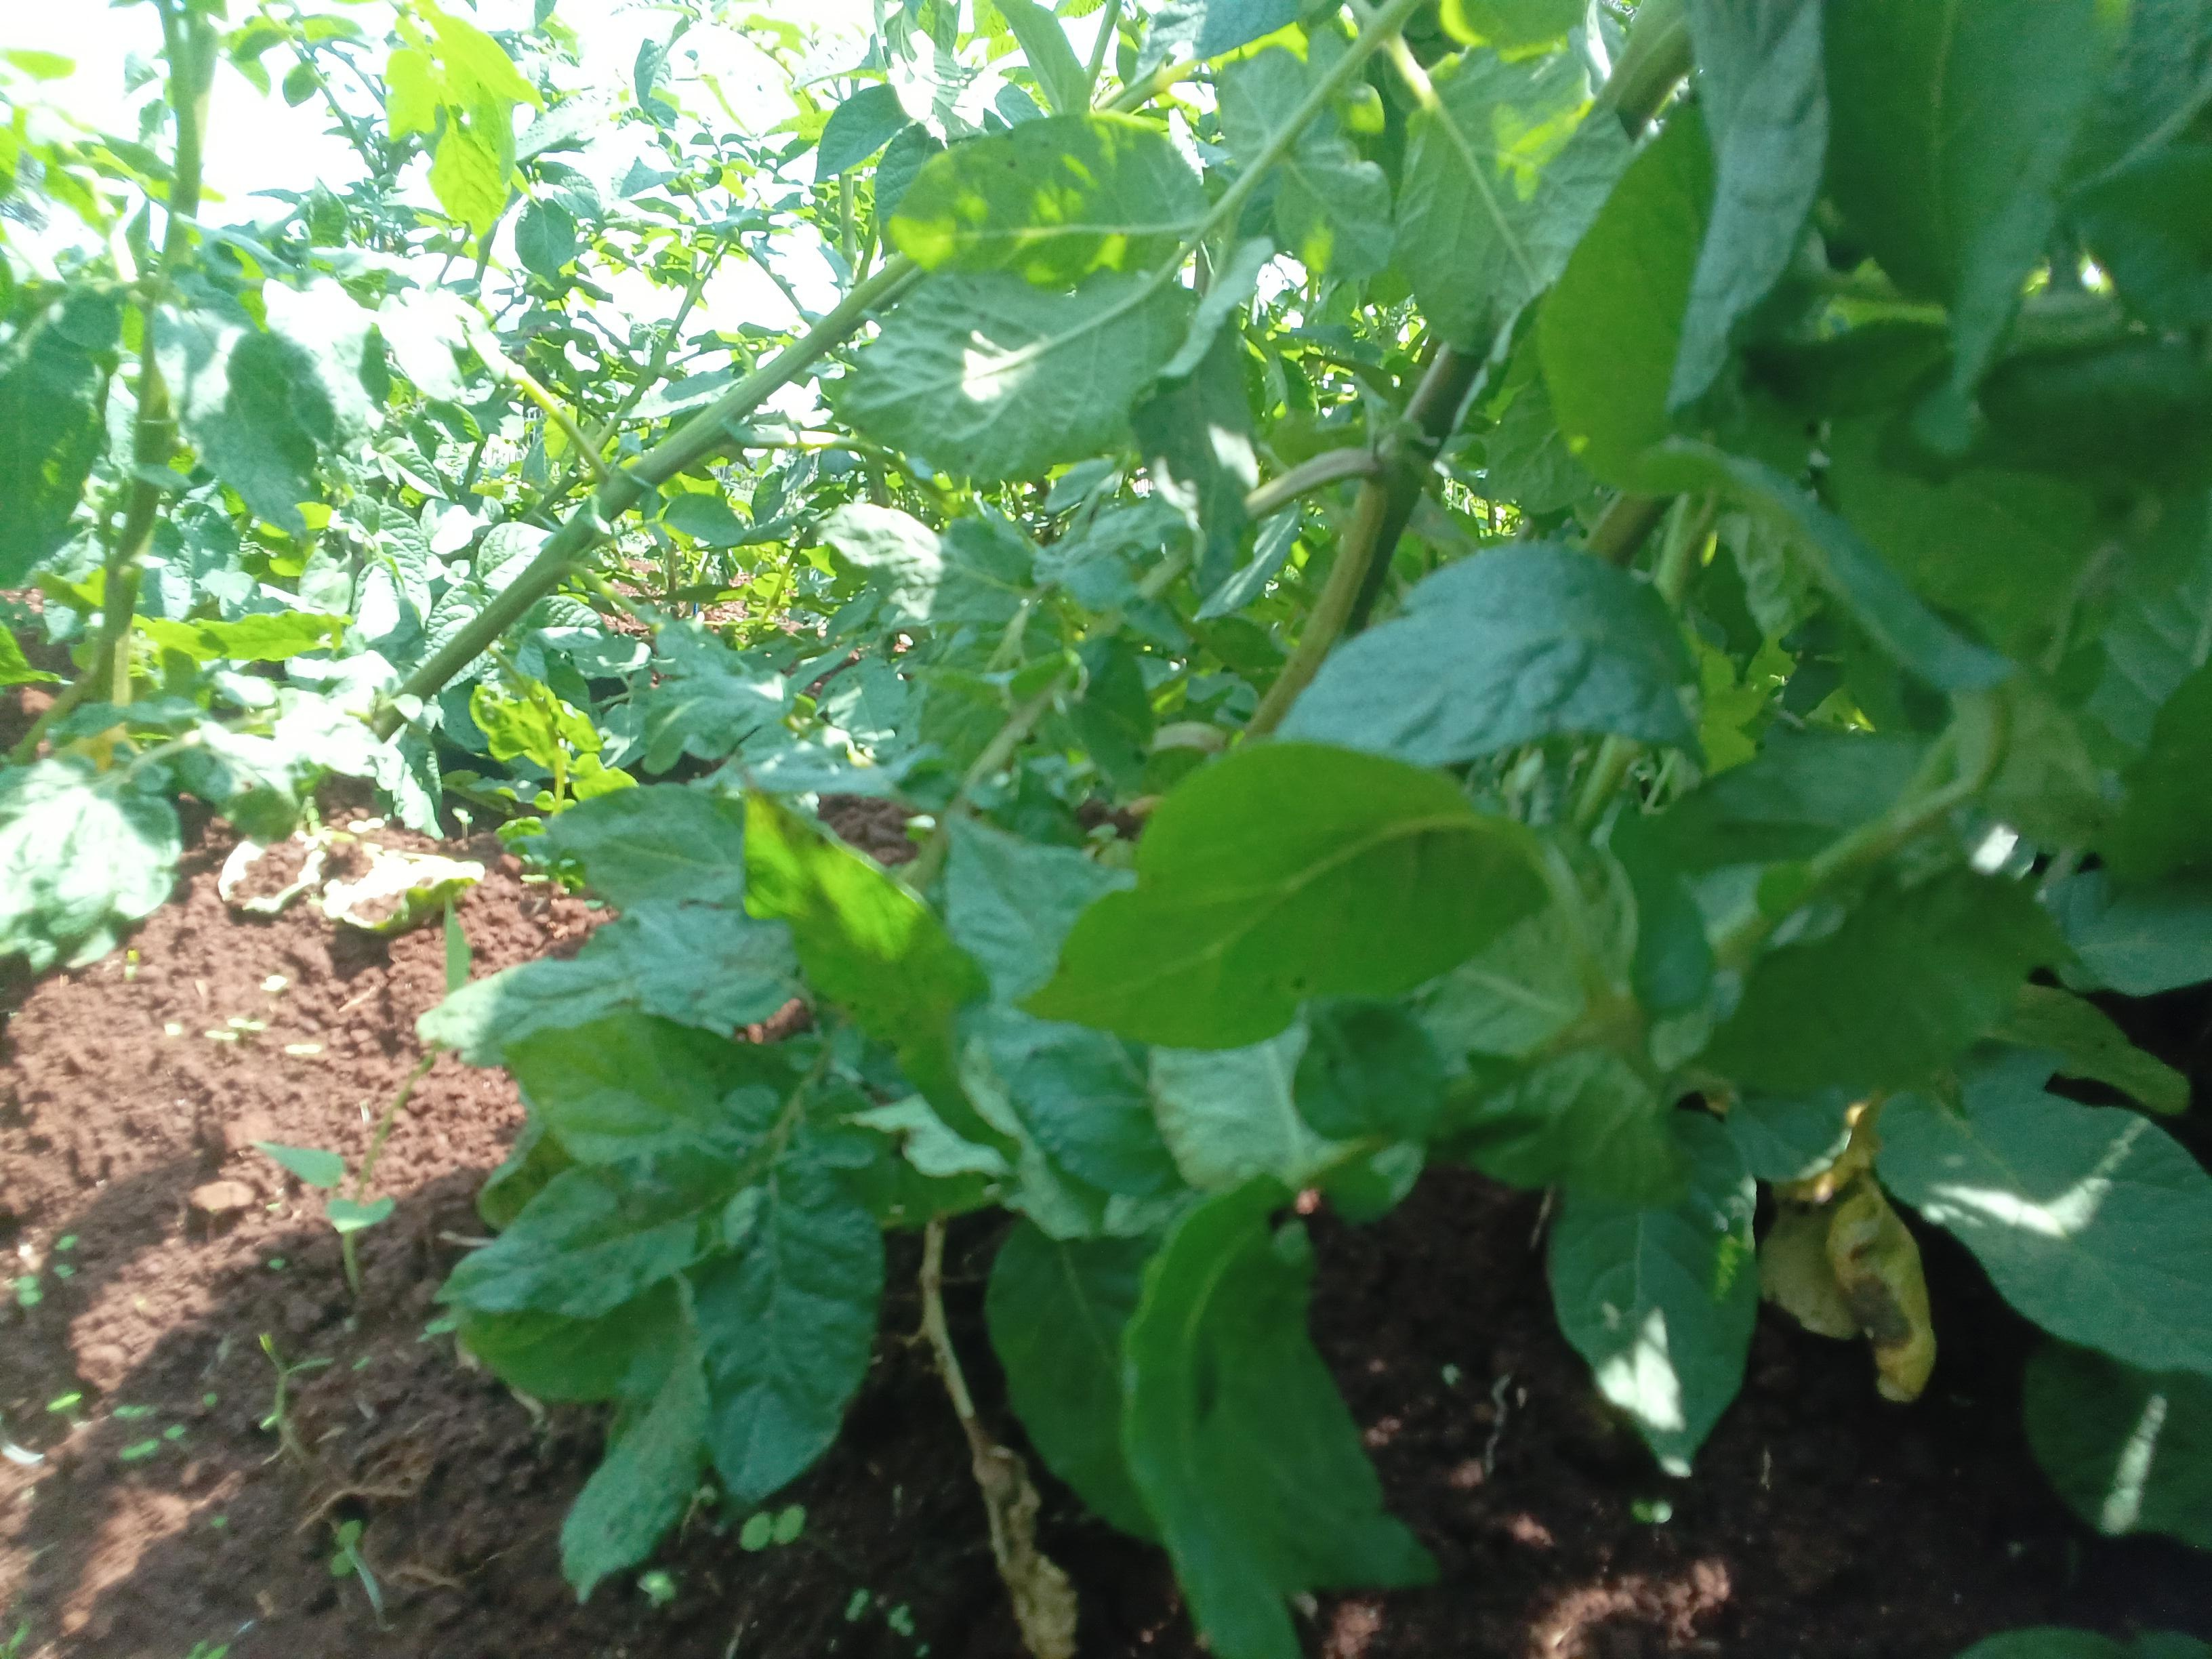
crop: potato
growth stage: flowering
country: Kenya
